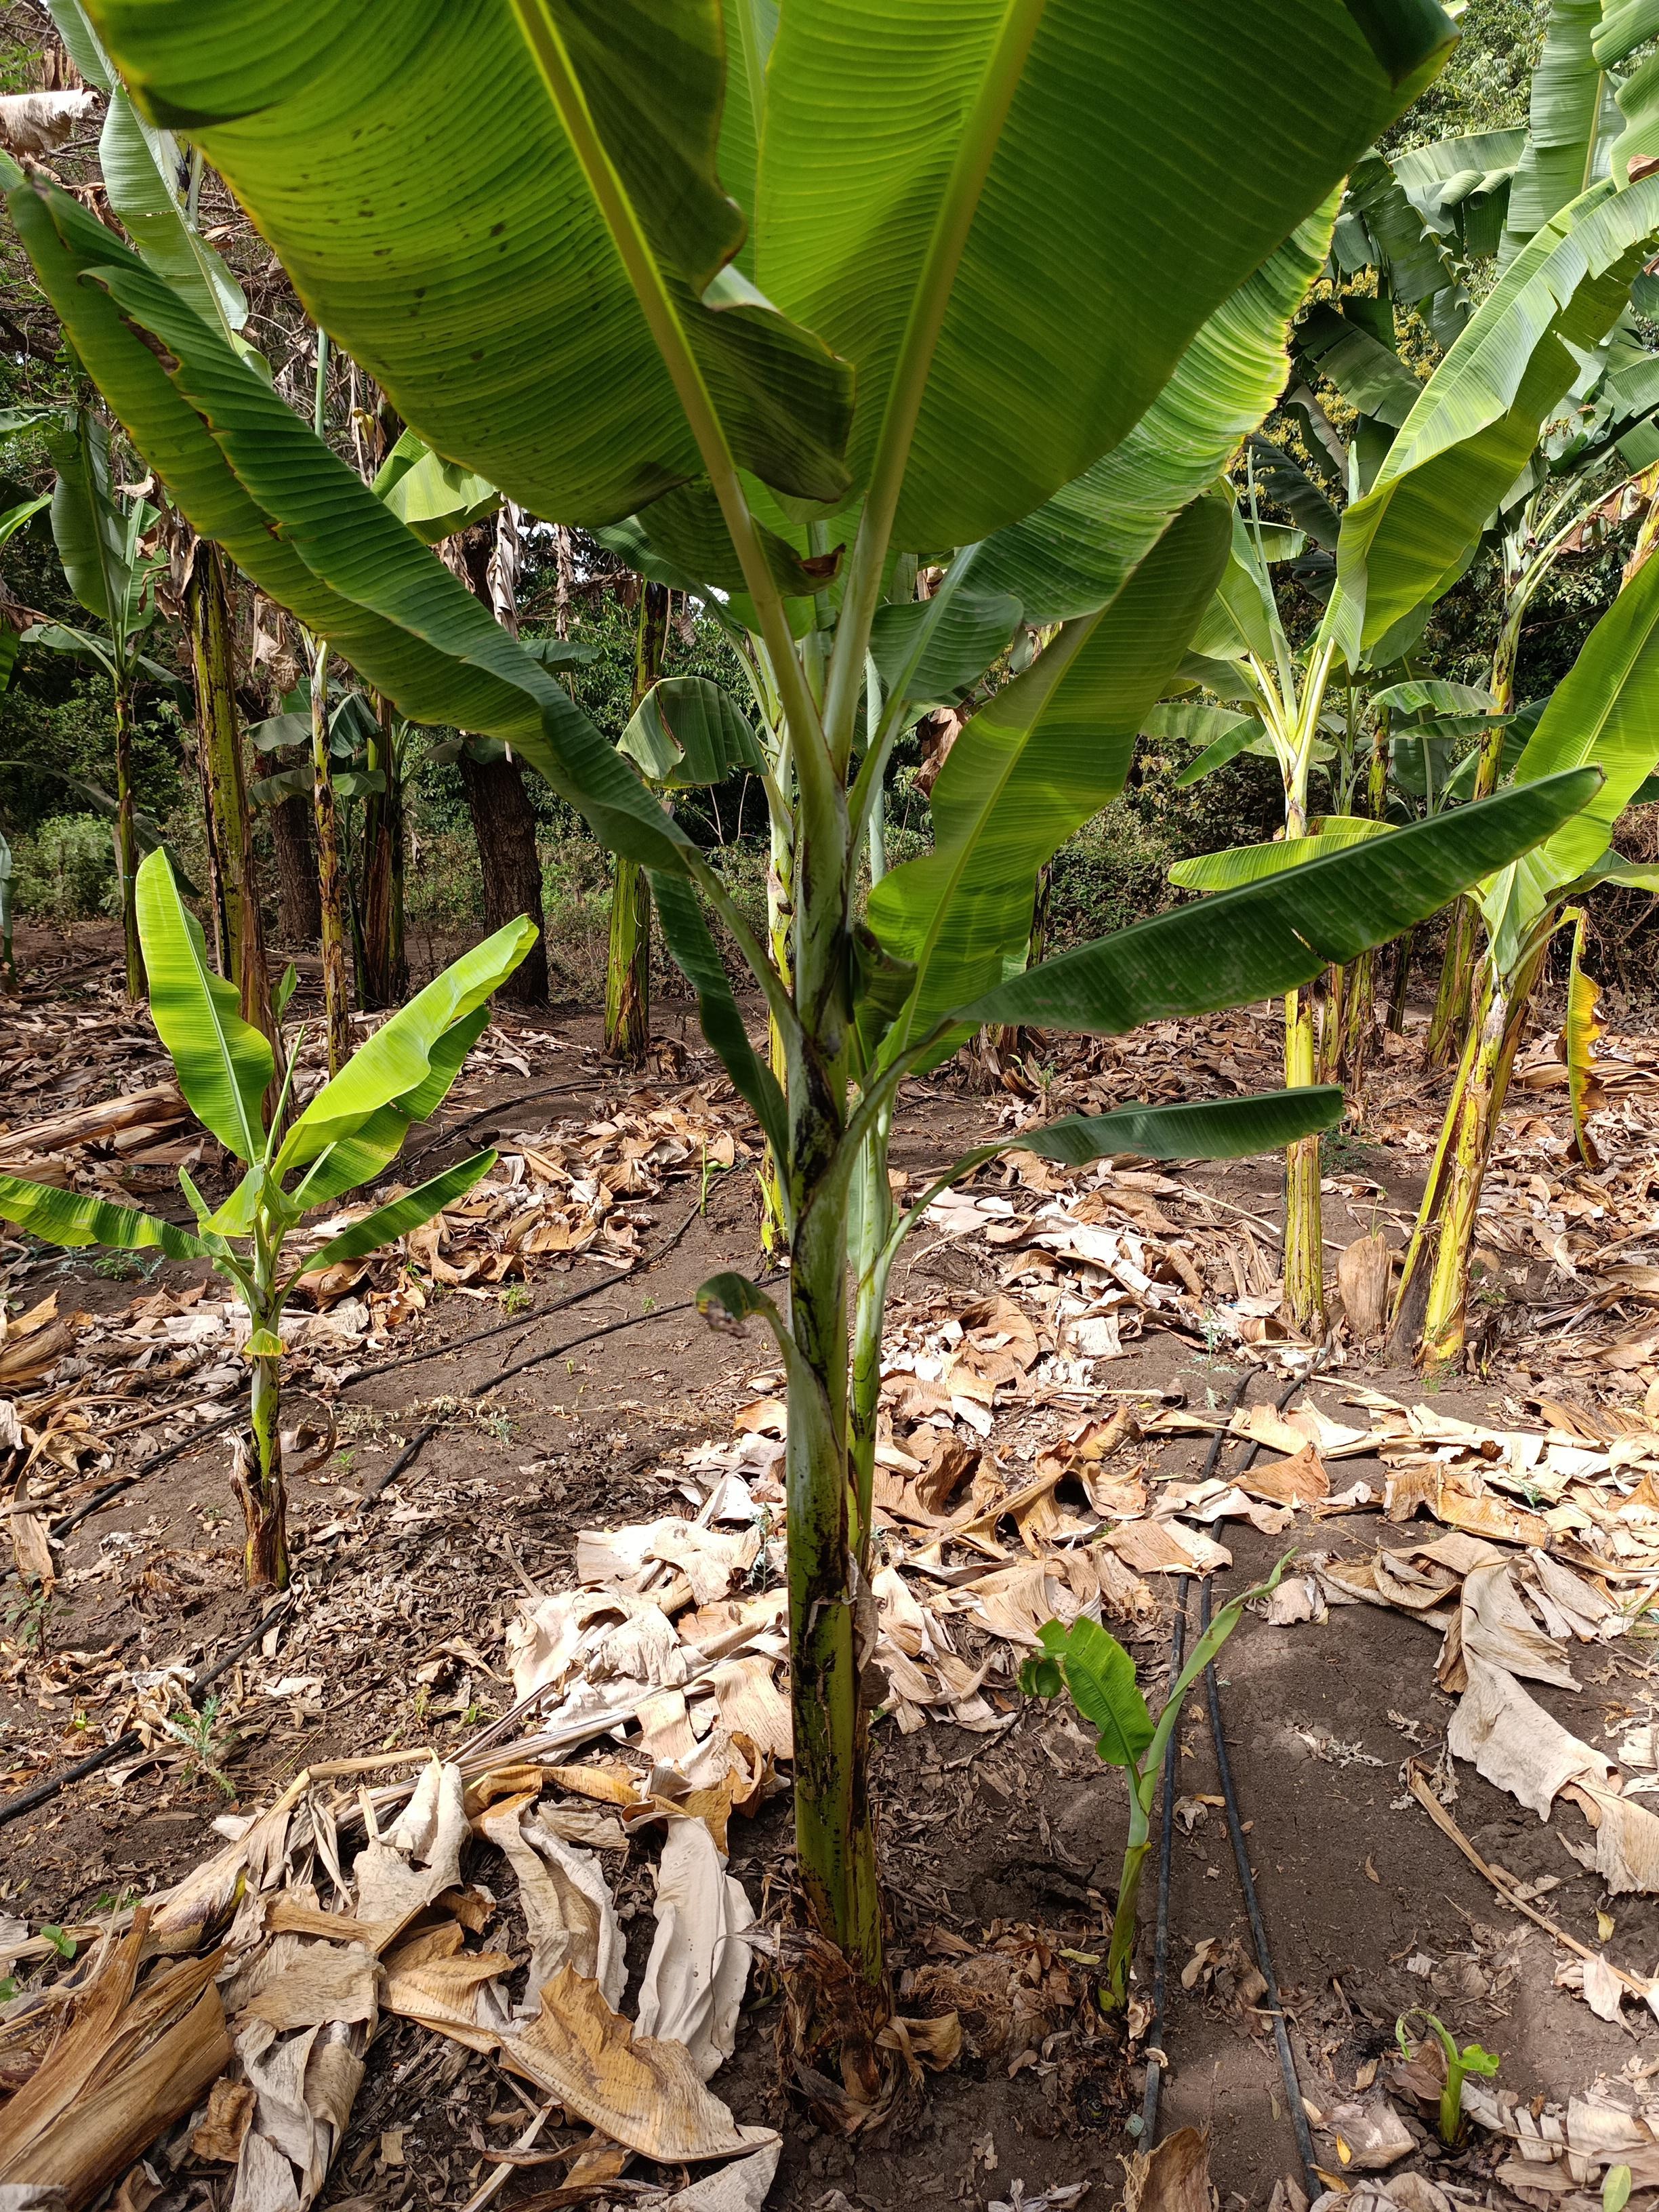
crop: banana
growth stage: vegetative
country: Tanzania
